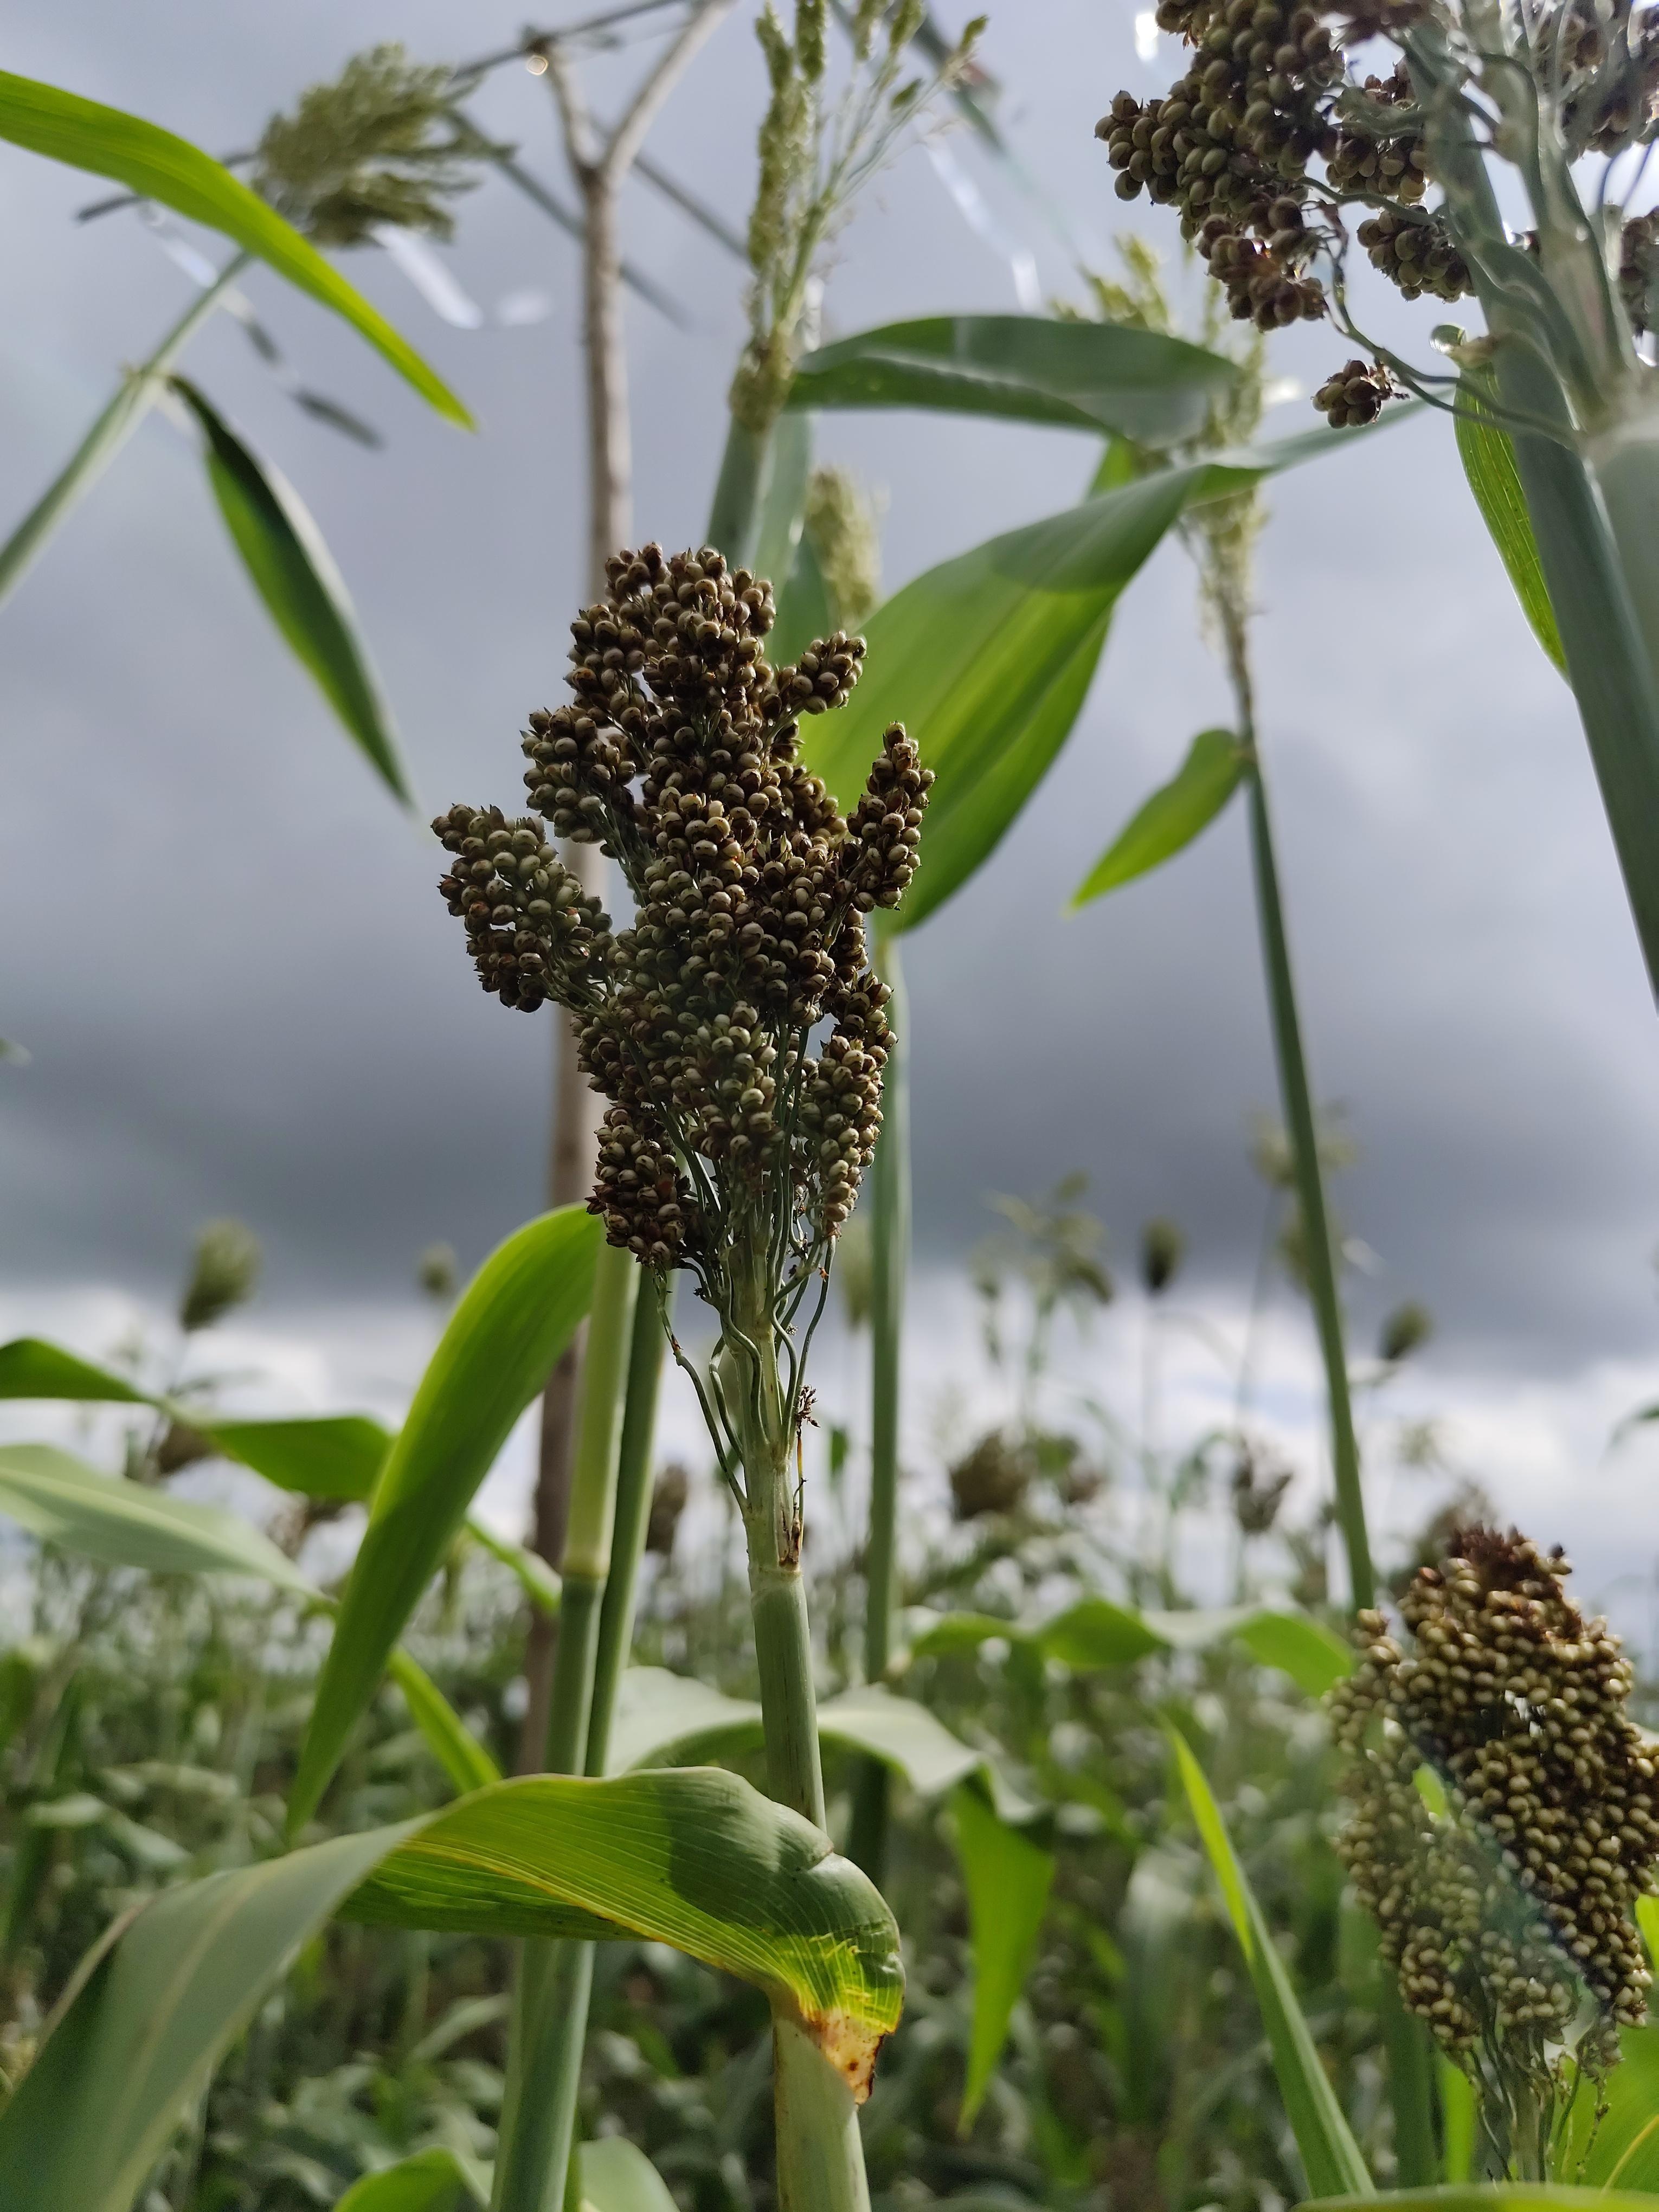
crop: sorghum
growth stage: filling grain
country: Tanzania
